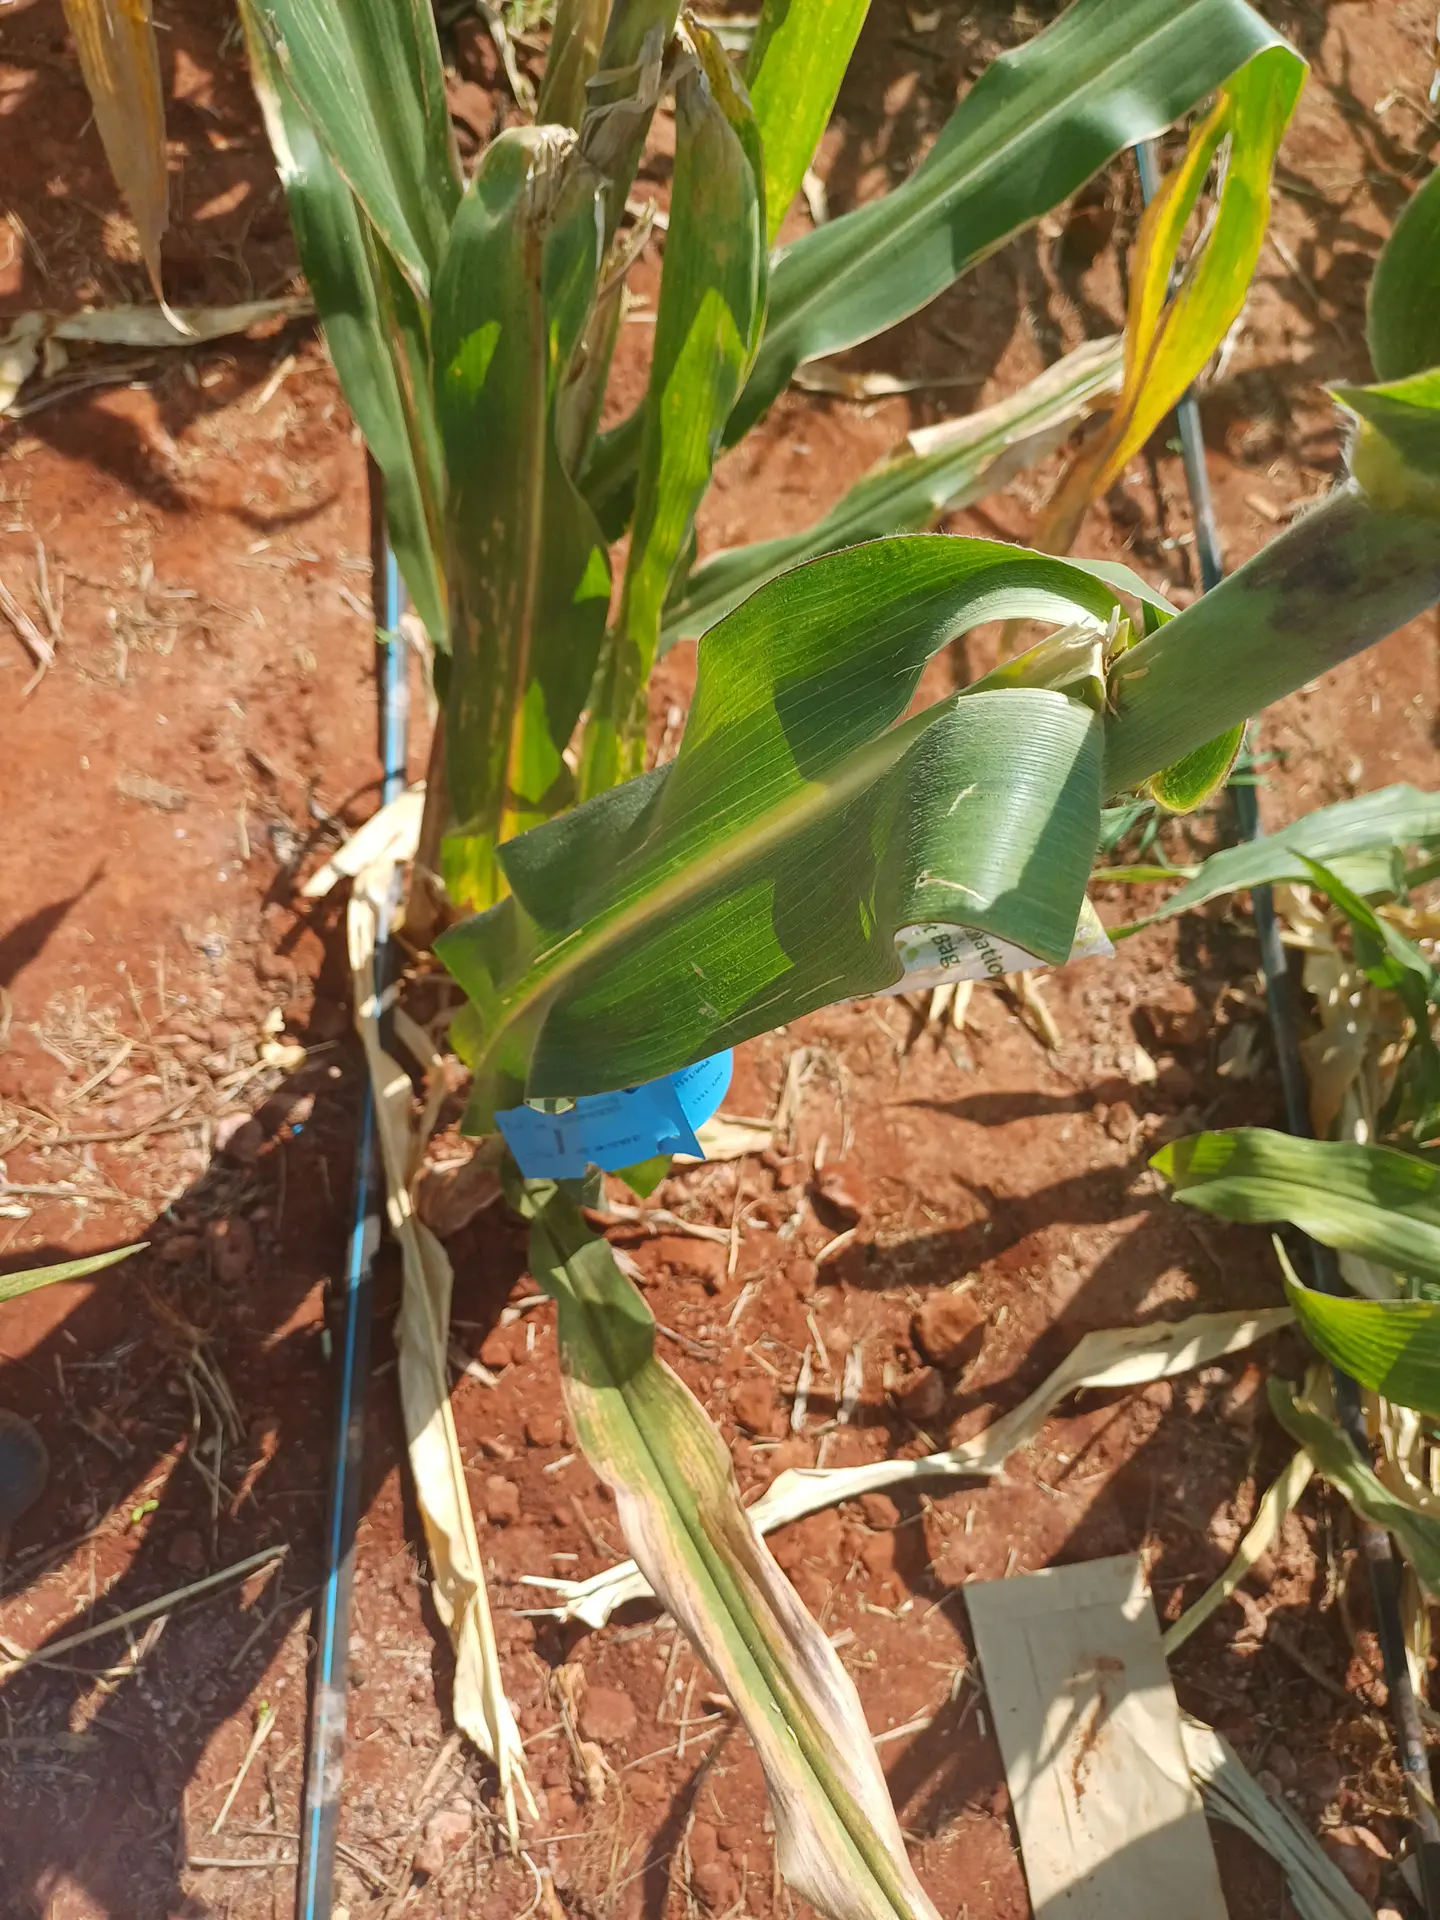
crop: maize
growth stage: flowering
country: Kenya
